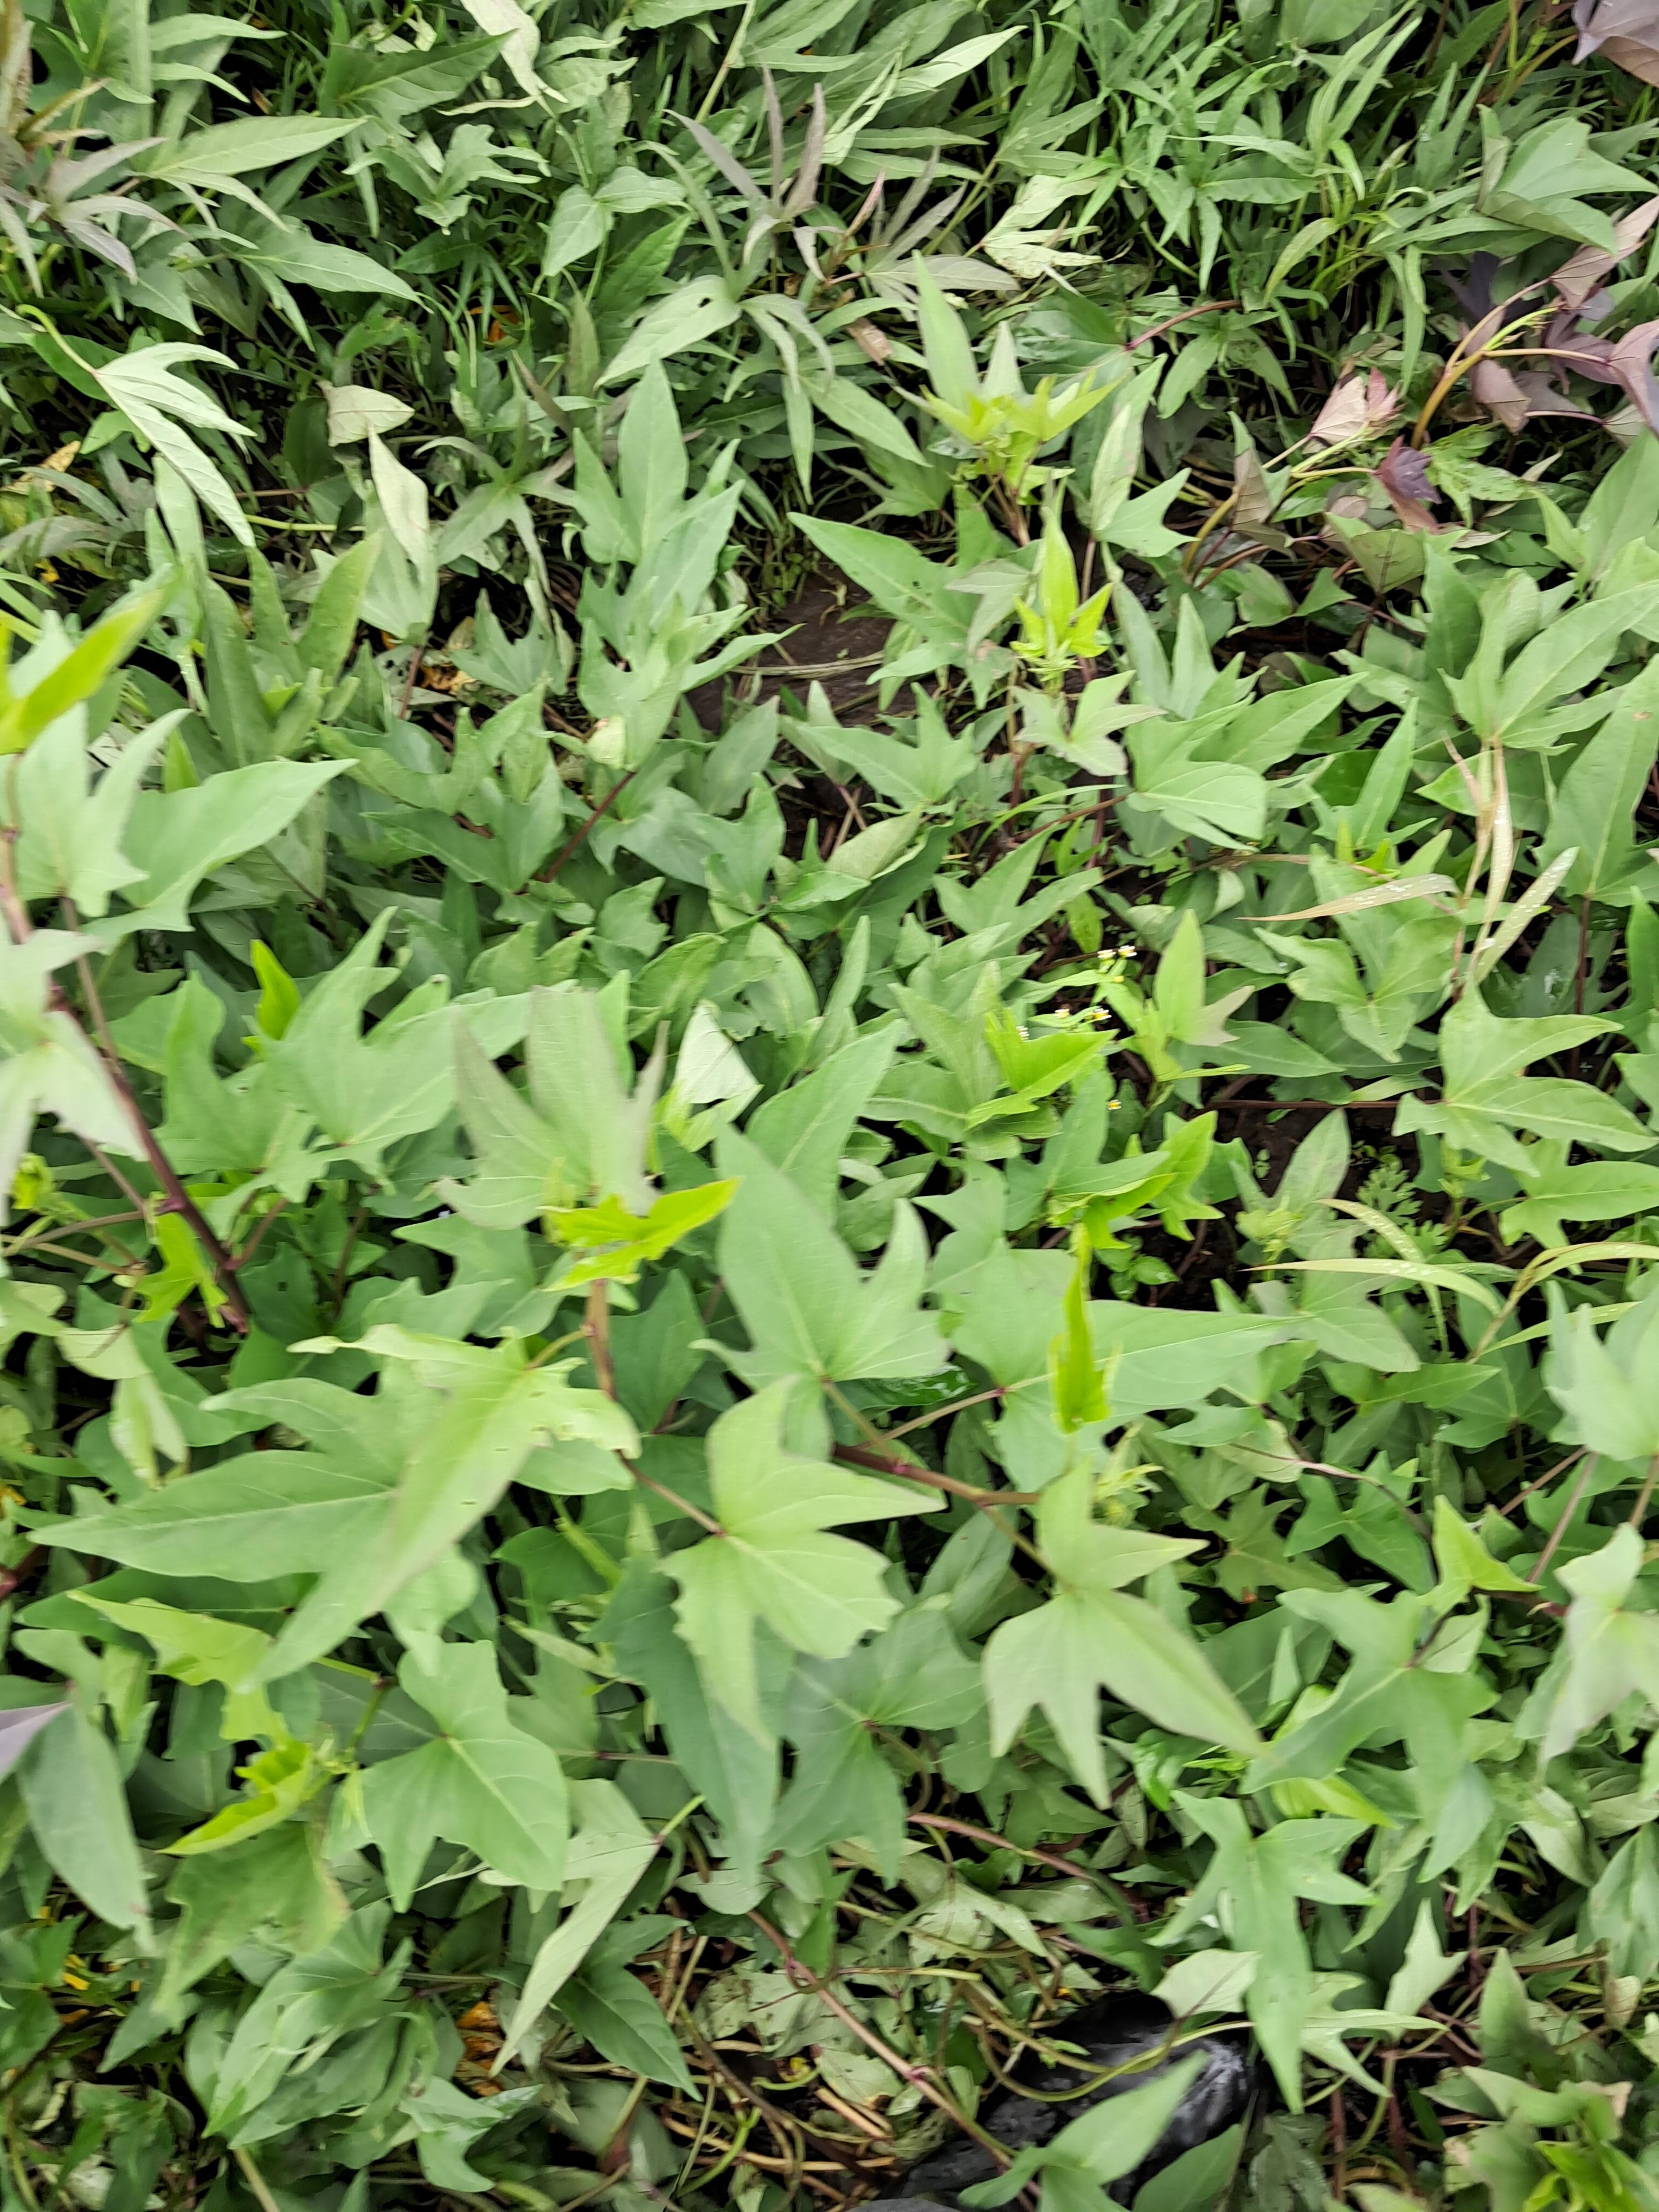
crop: sweet potato
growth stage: vegetative
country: Tanzania
